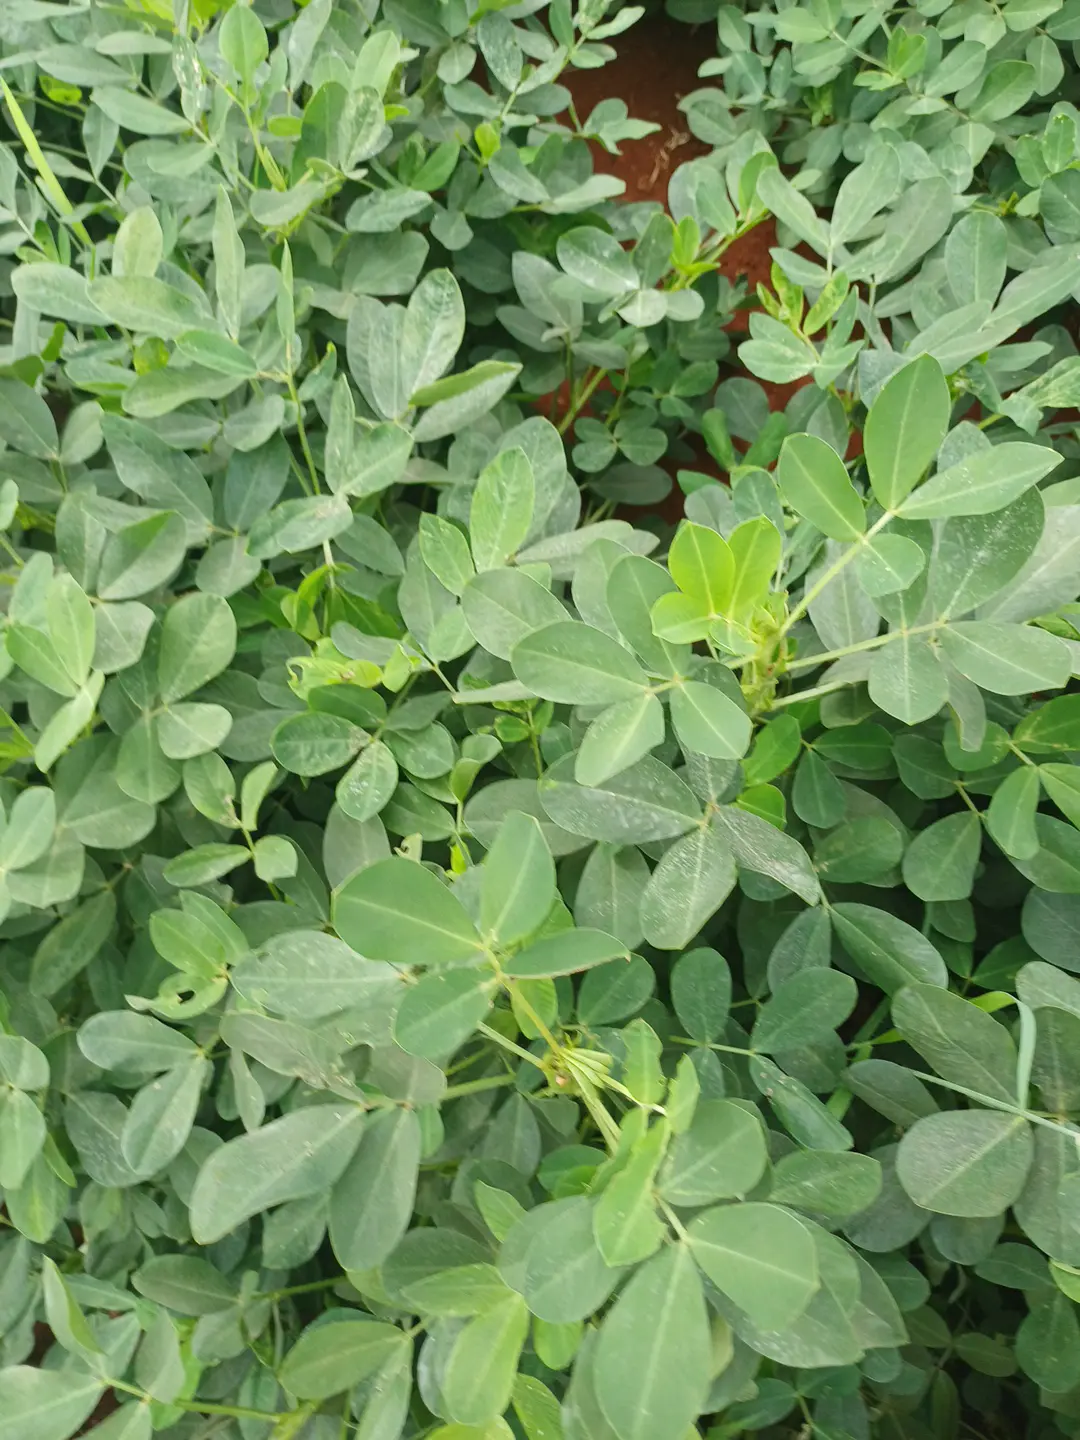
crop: groundnut
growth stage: pegging
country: Kenya
